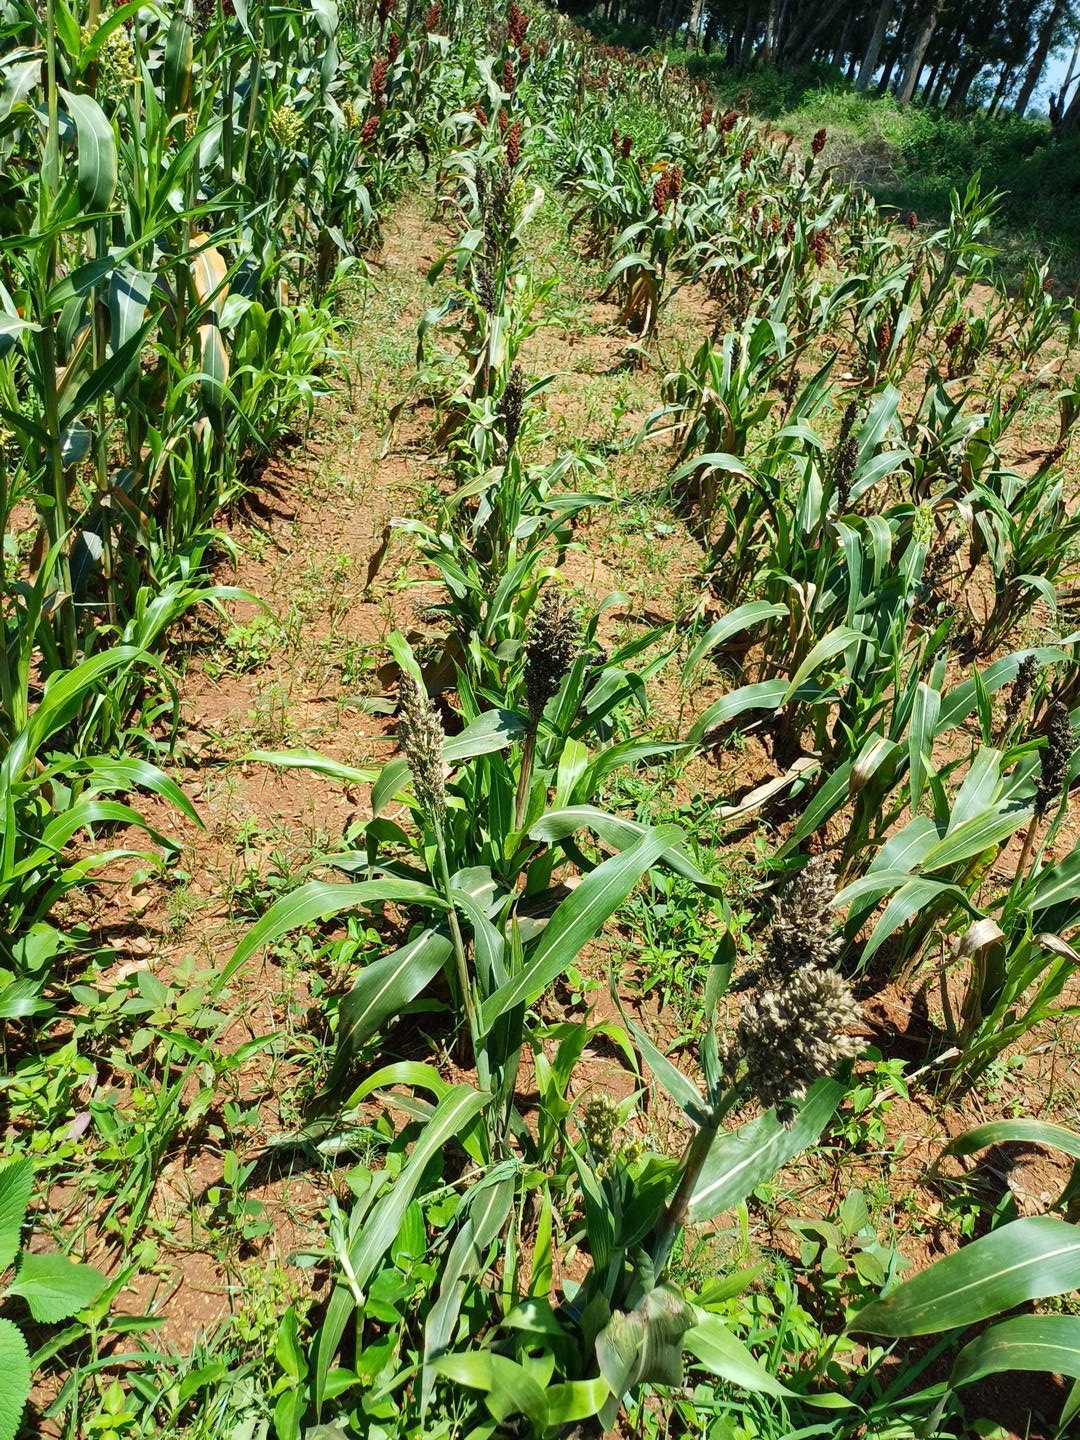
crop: sorghum
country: Kenya
